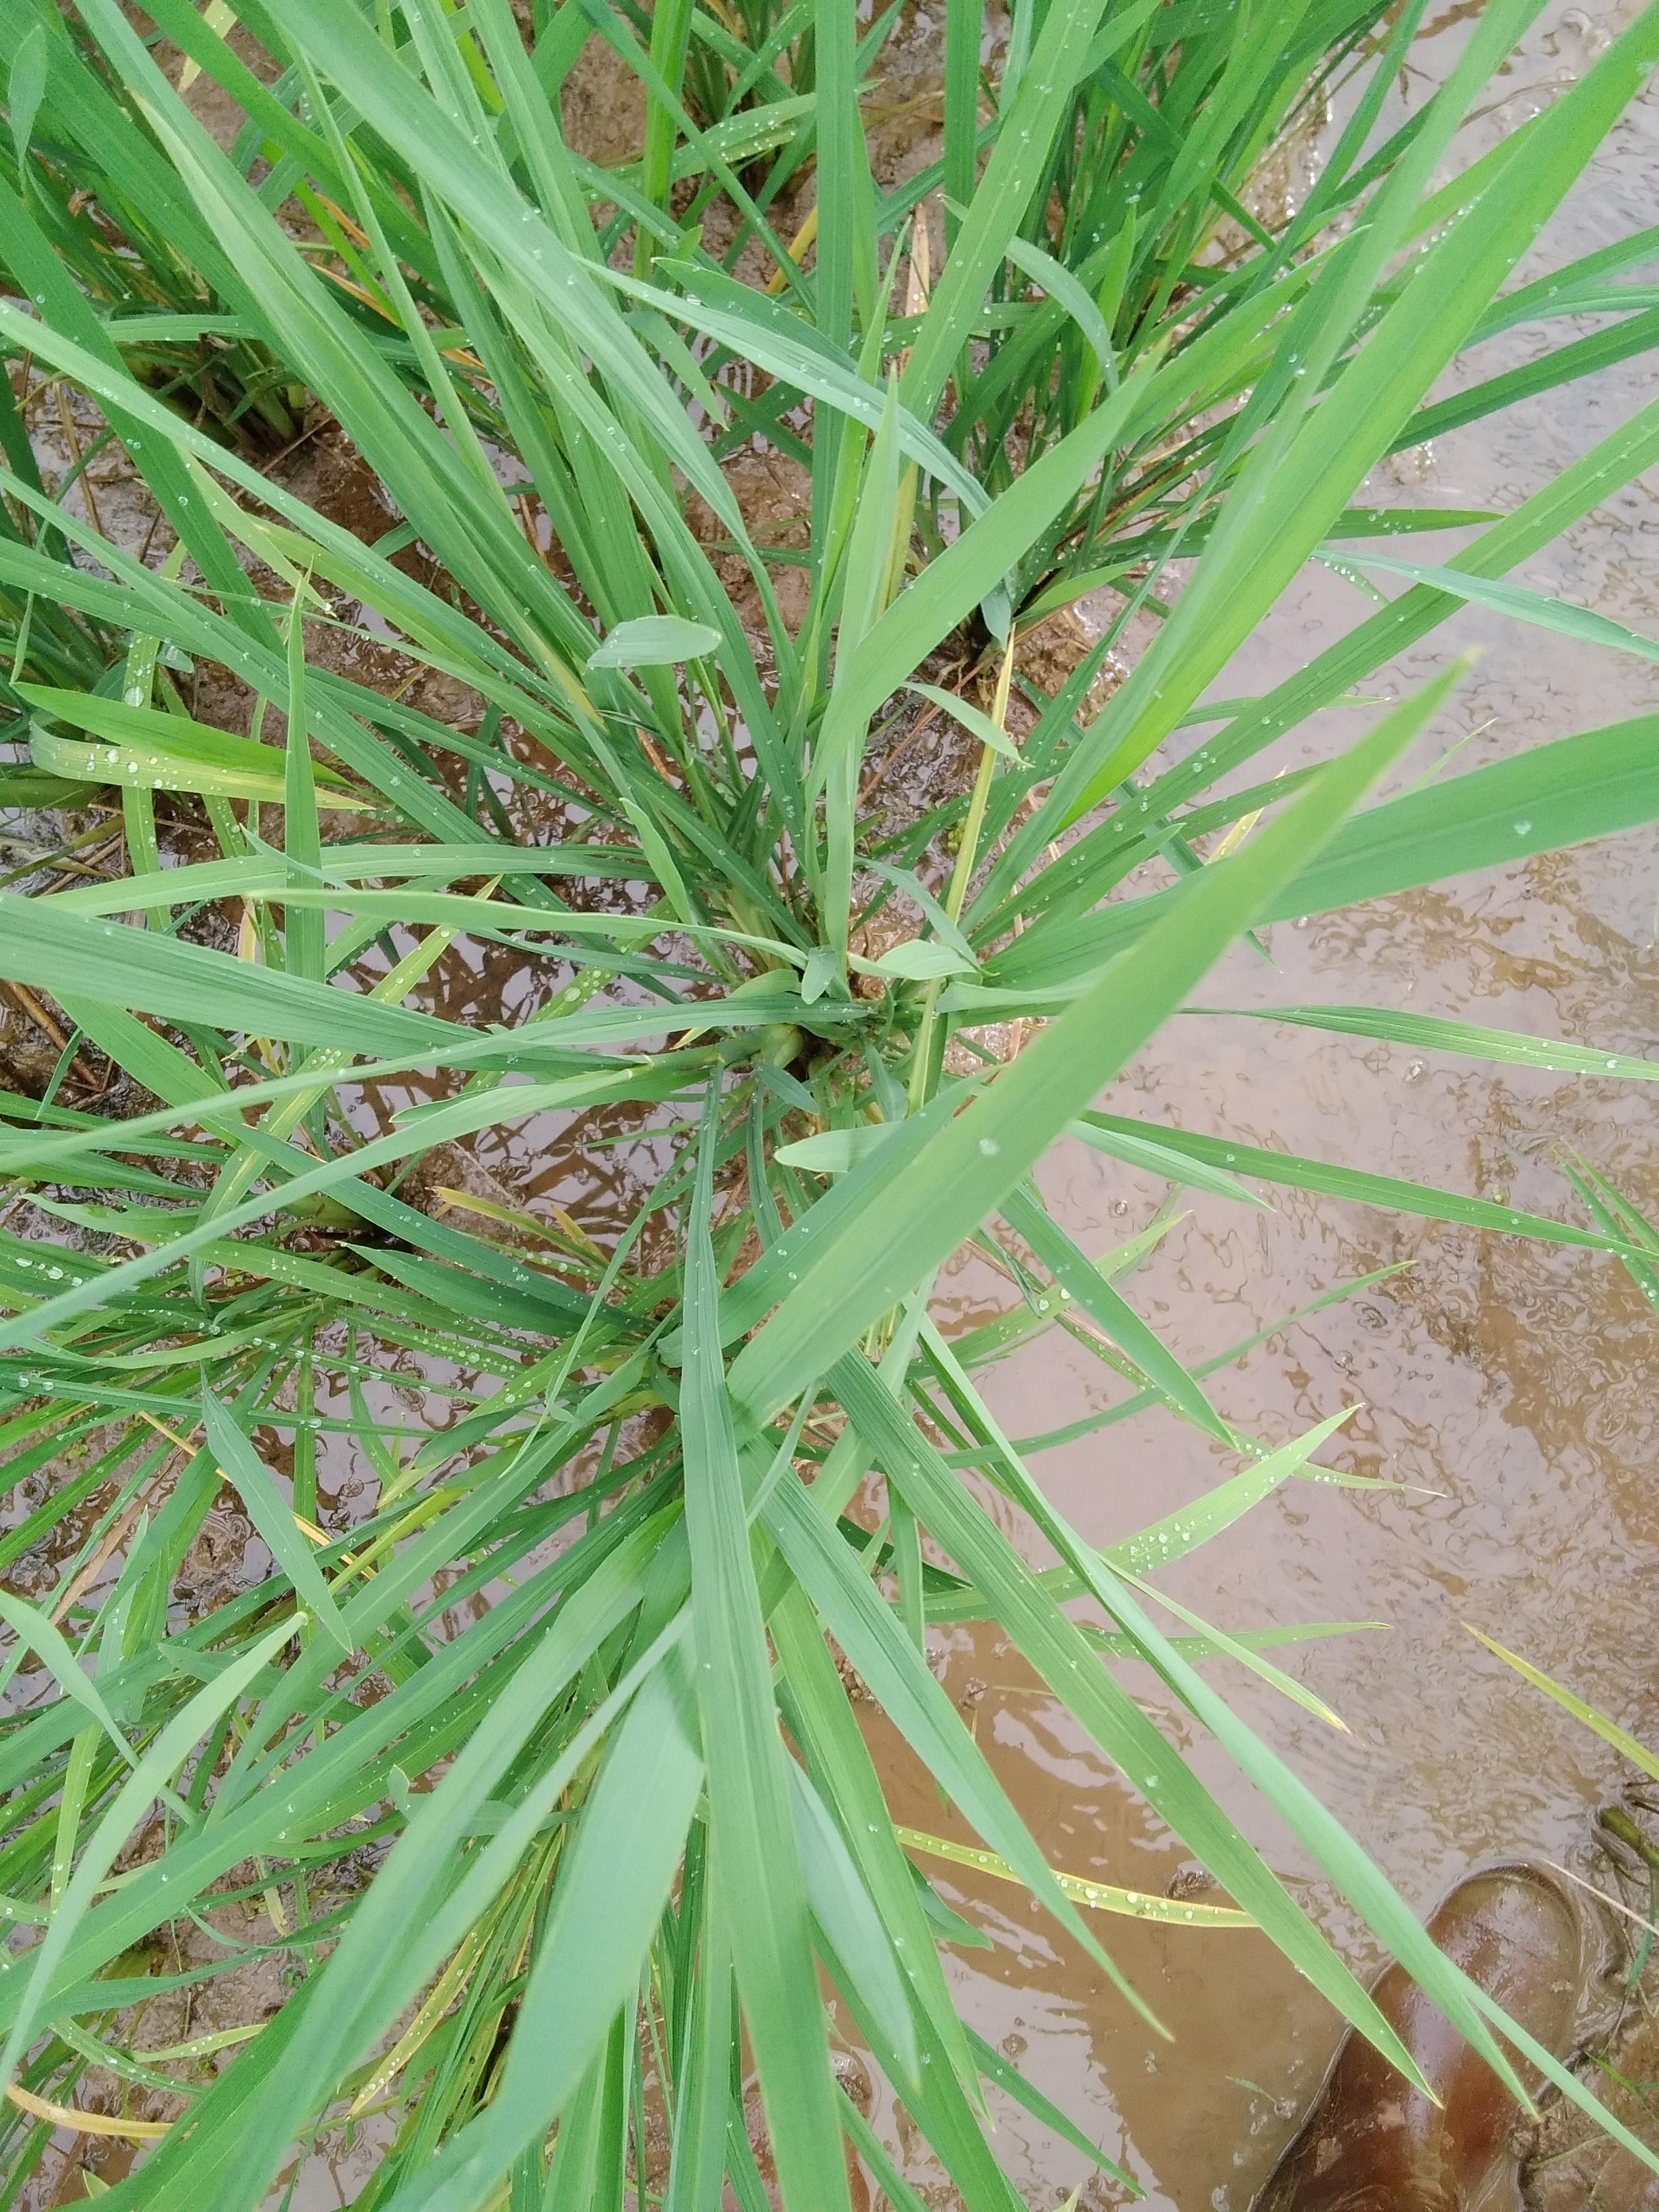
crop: rice
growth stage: elongation stem
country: Nigeria
